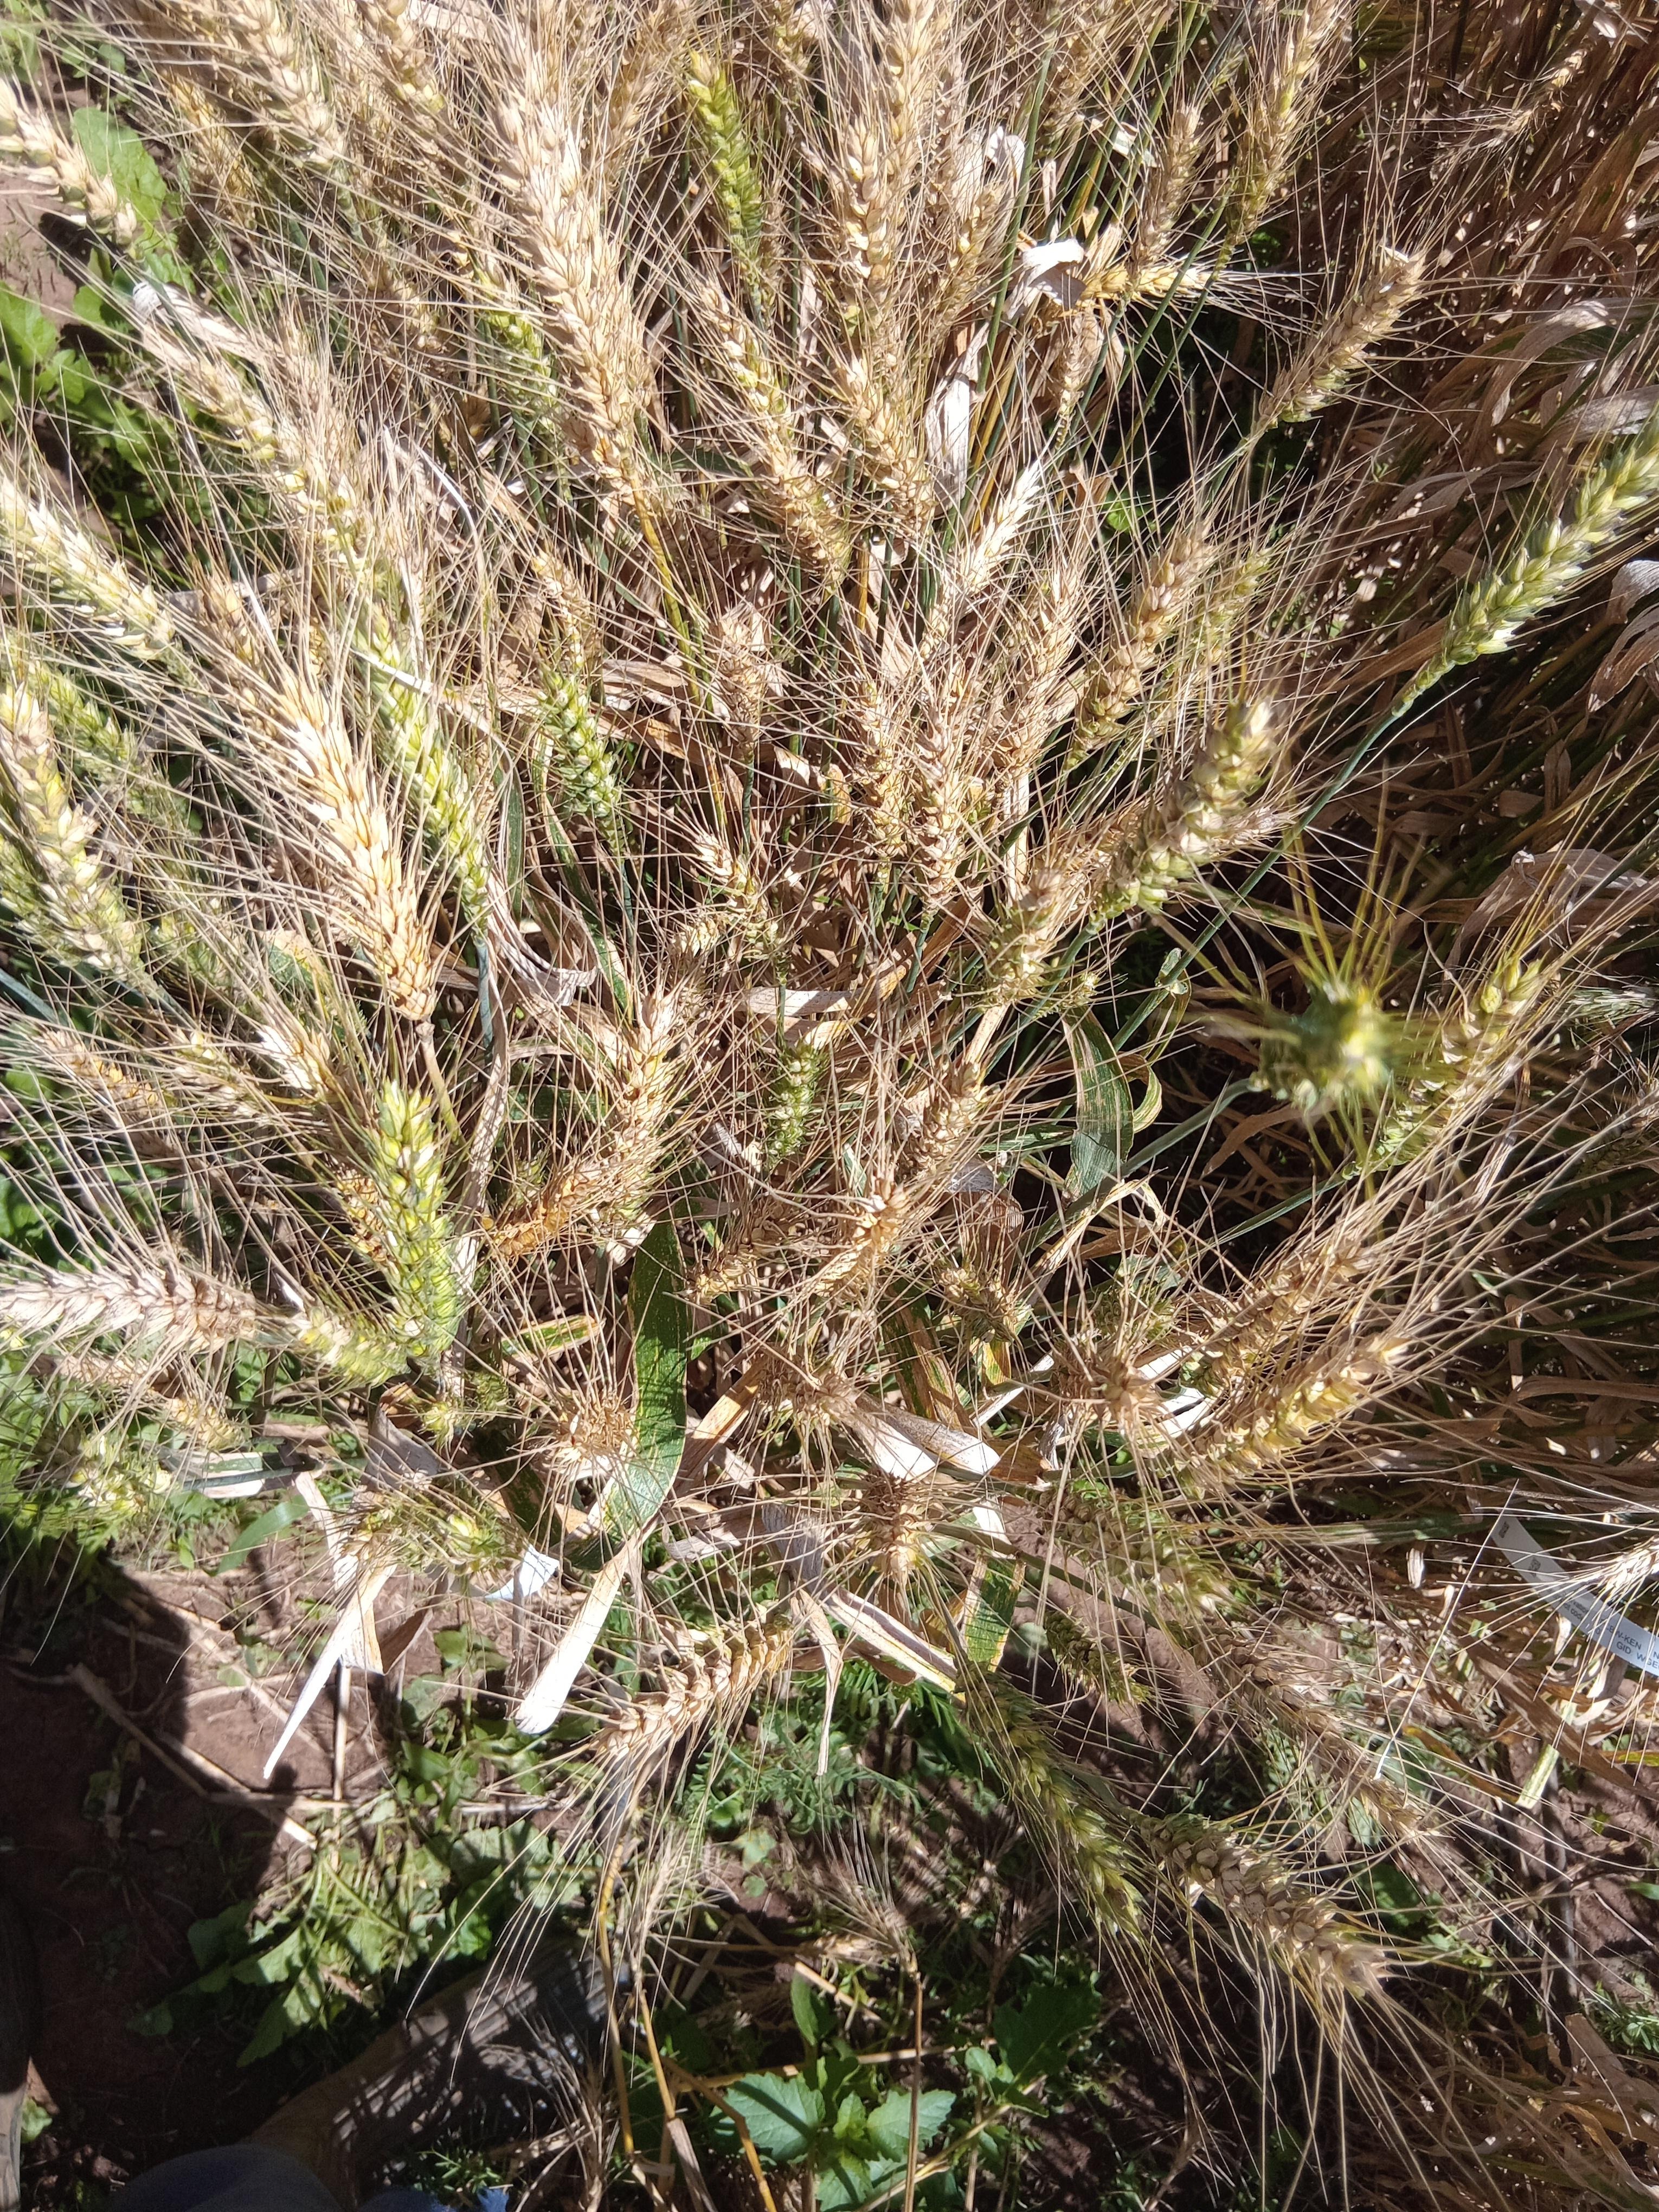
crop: wheat
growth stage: maturity
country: Kenya
